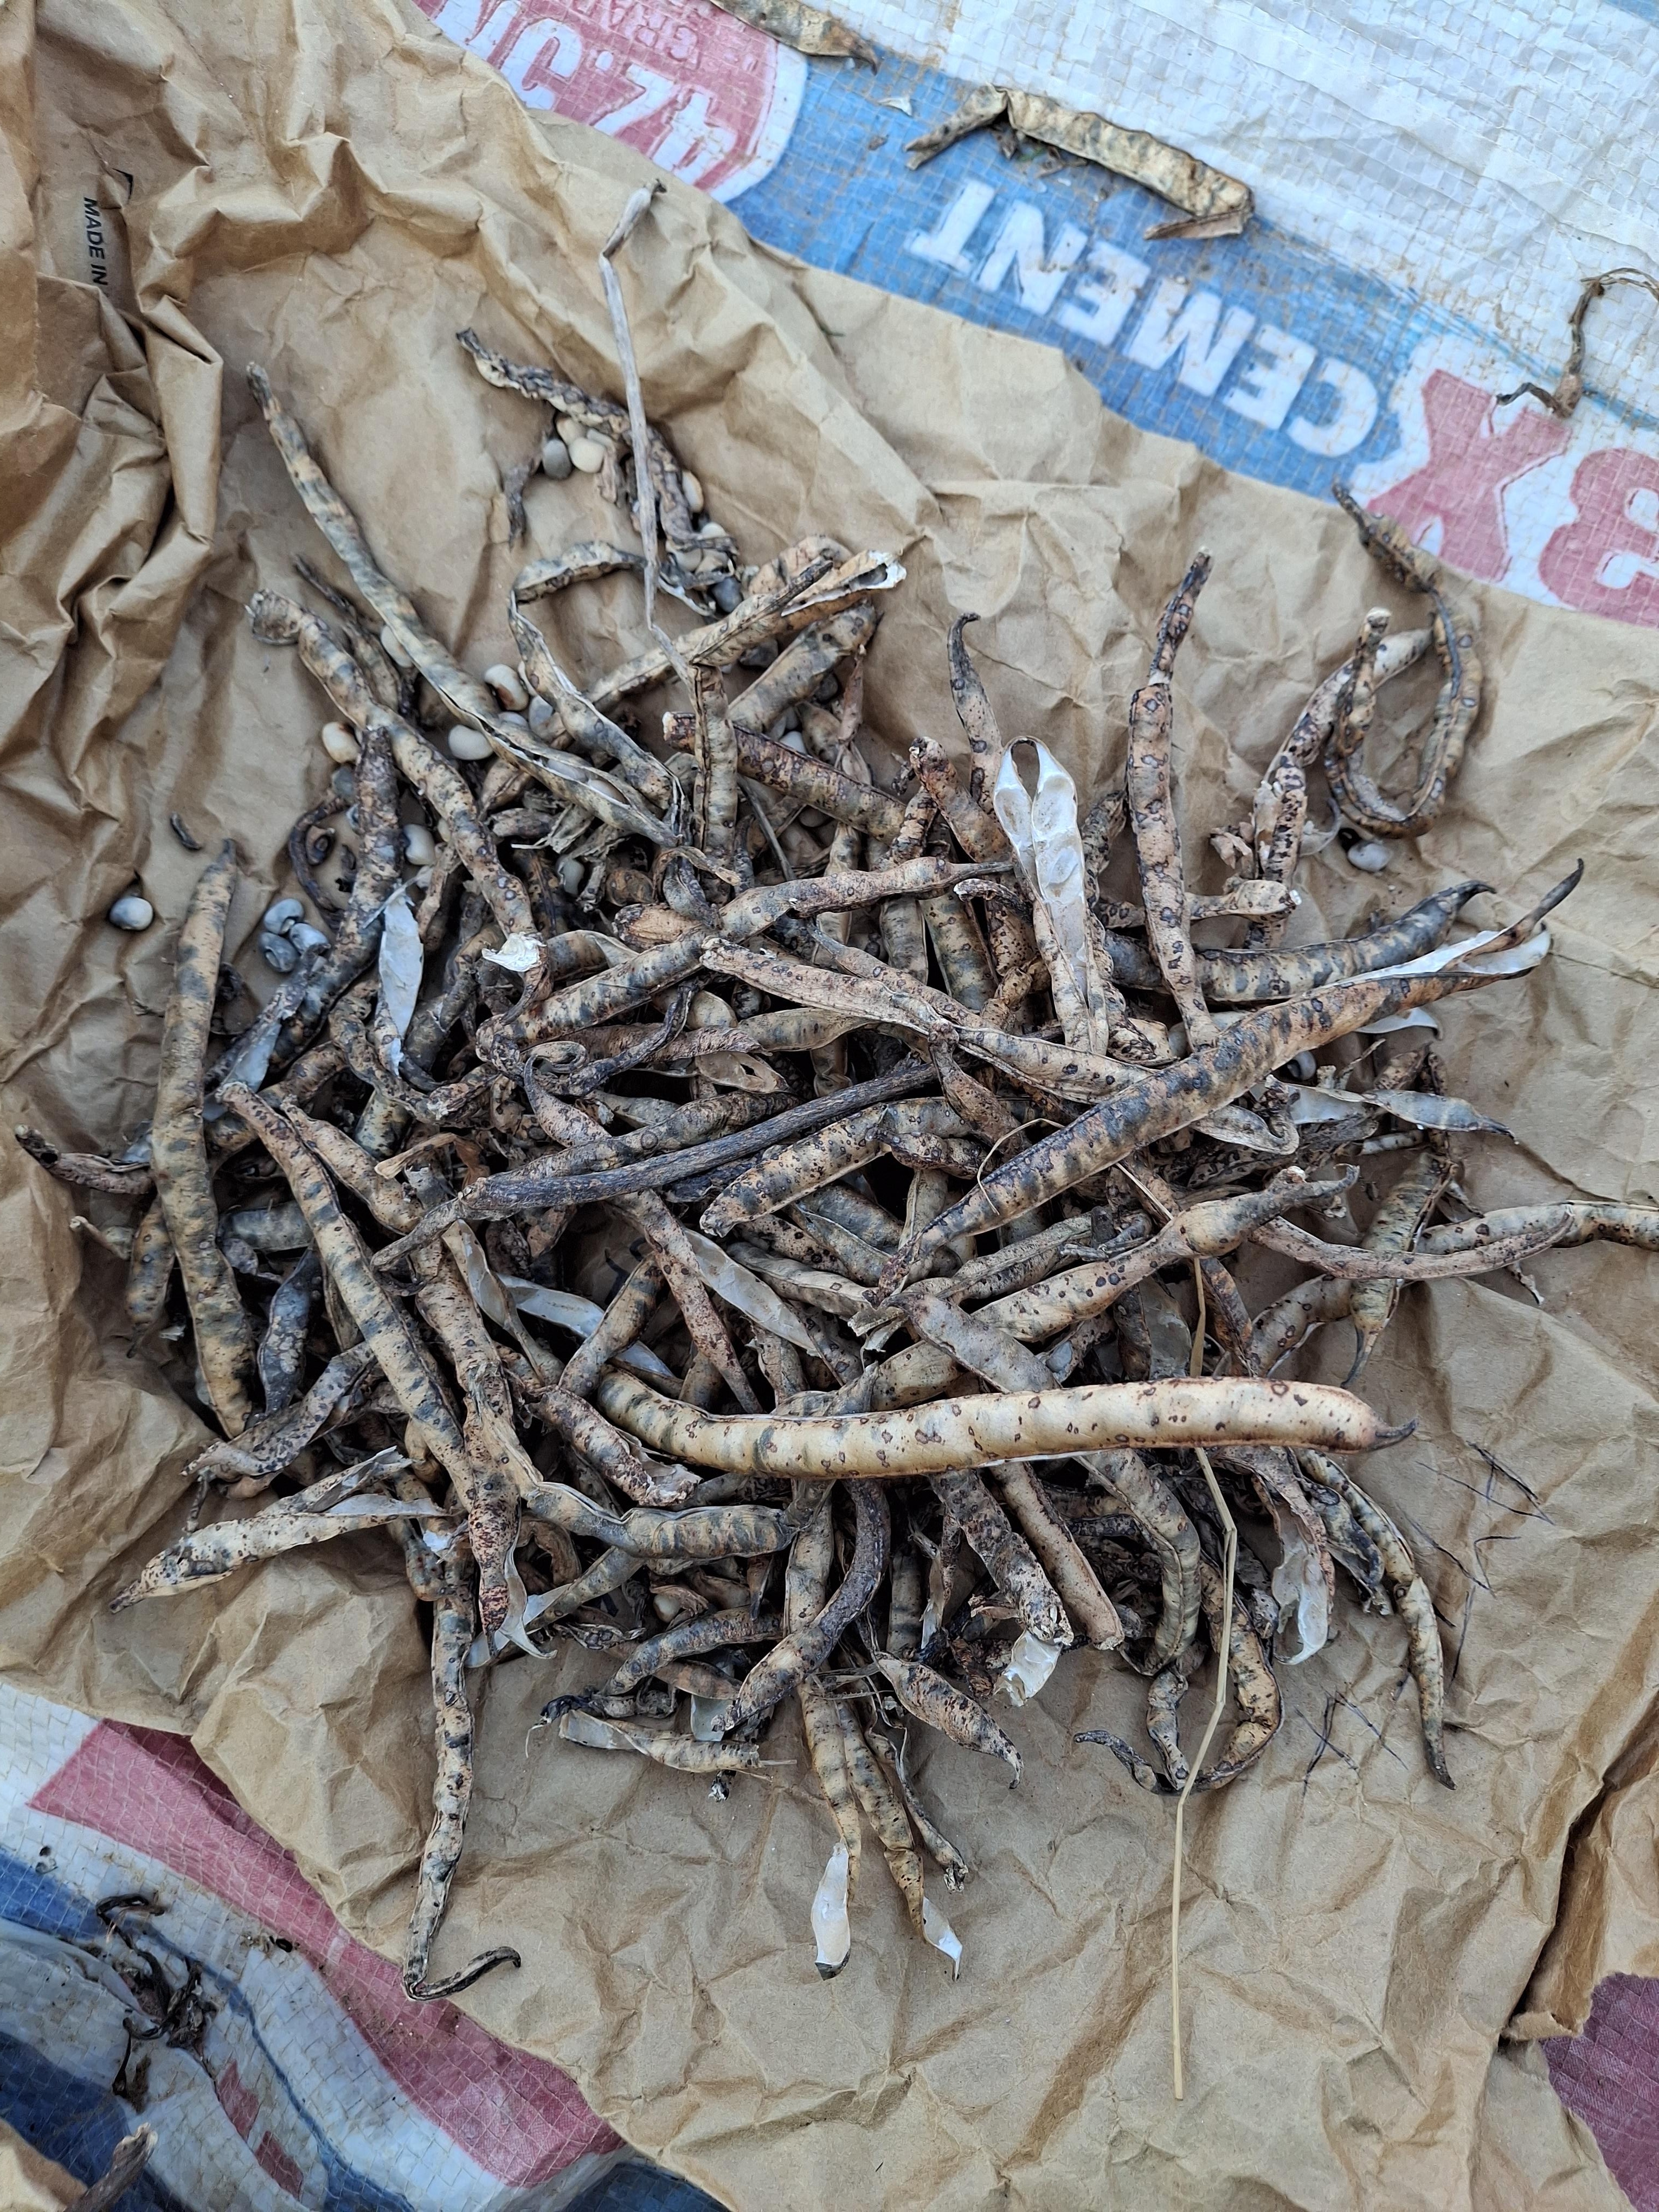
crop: cowpea
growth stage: harvest
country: Nigeria
